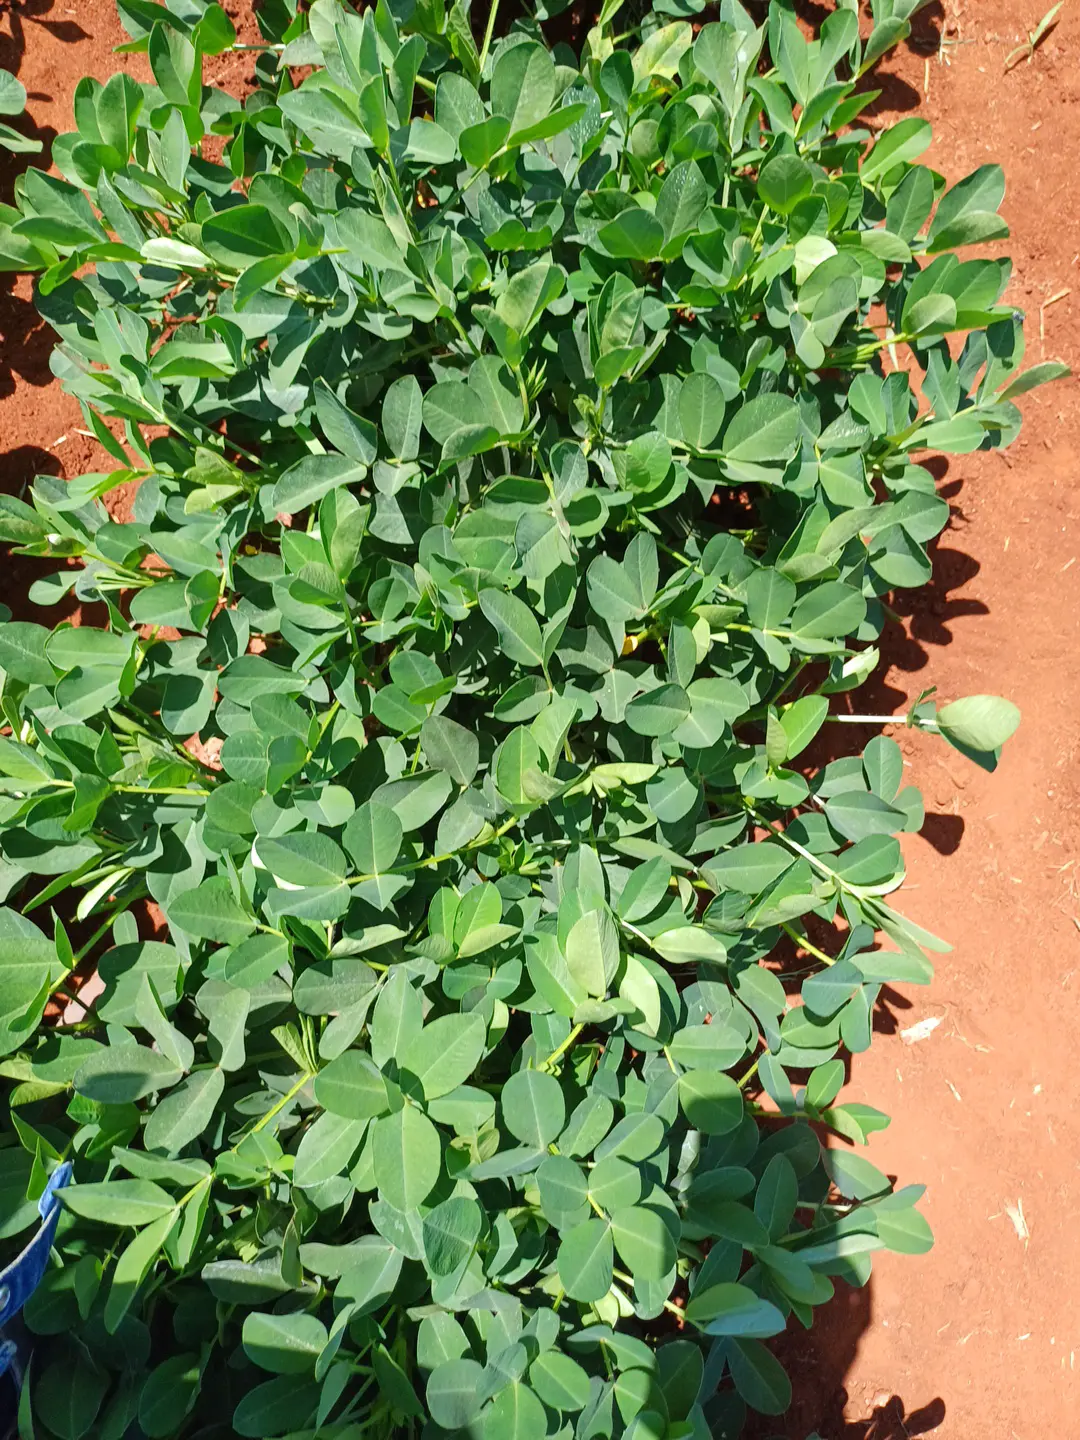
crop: groundnut
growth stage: flowering
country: Kenya
